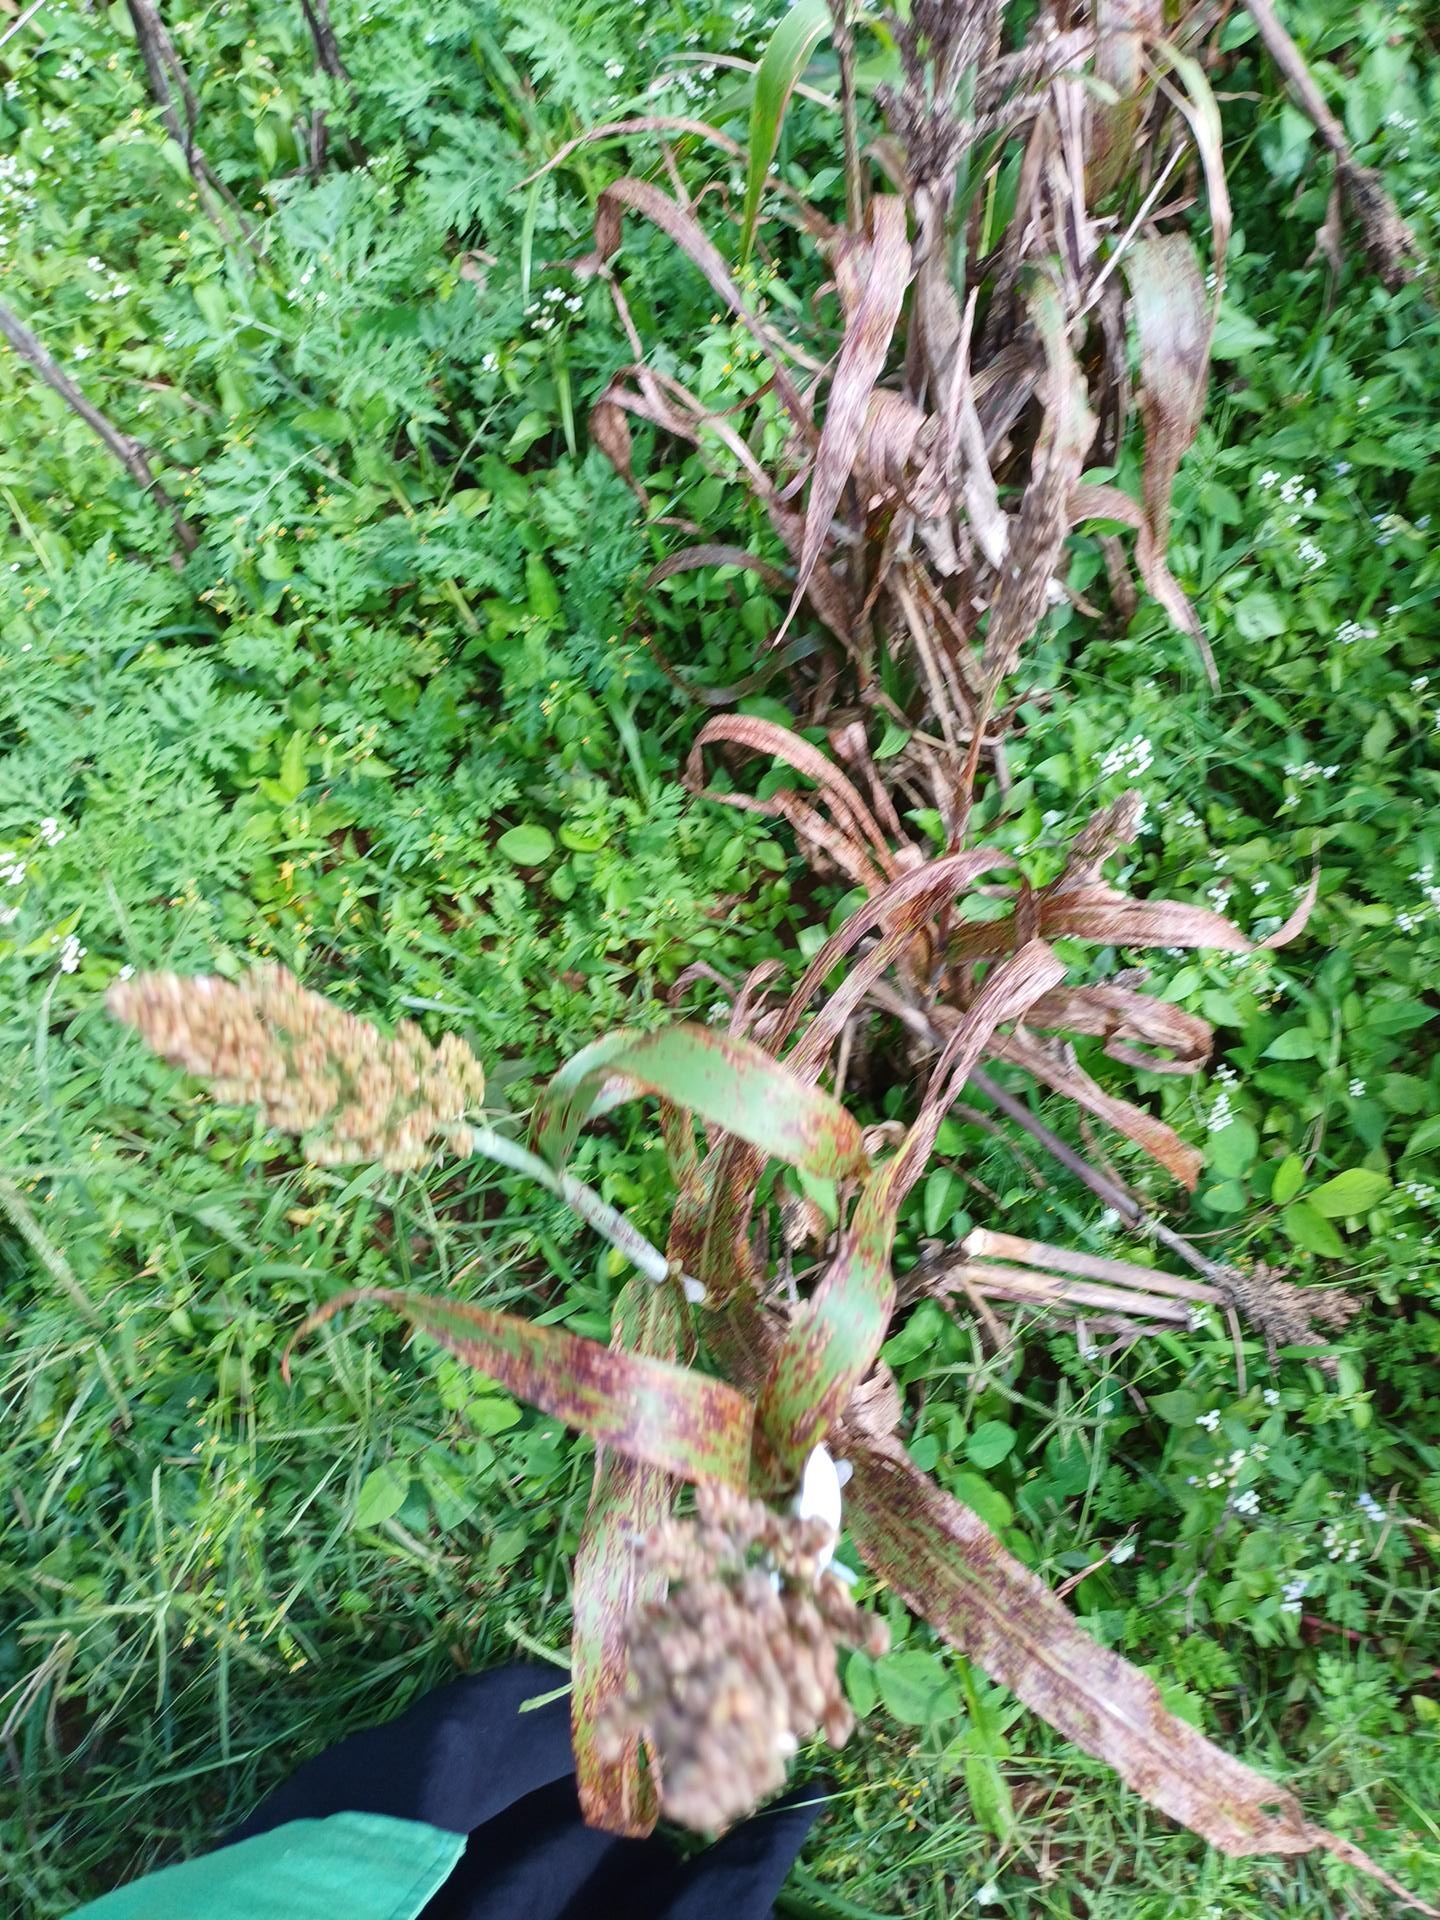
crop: sorghum
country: Kenya
